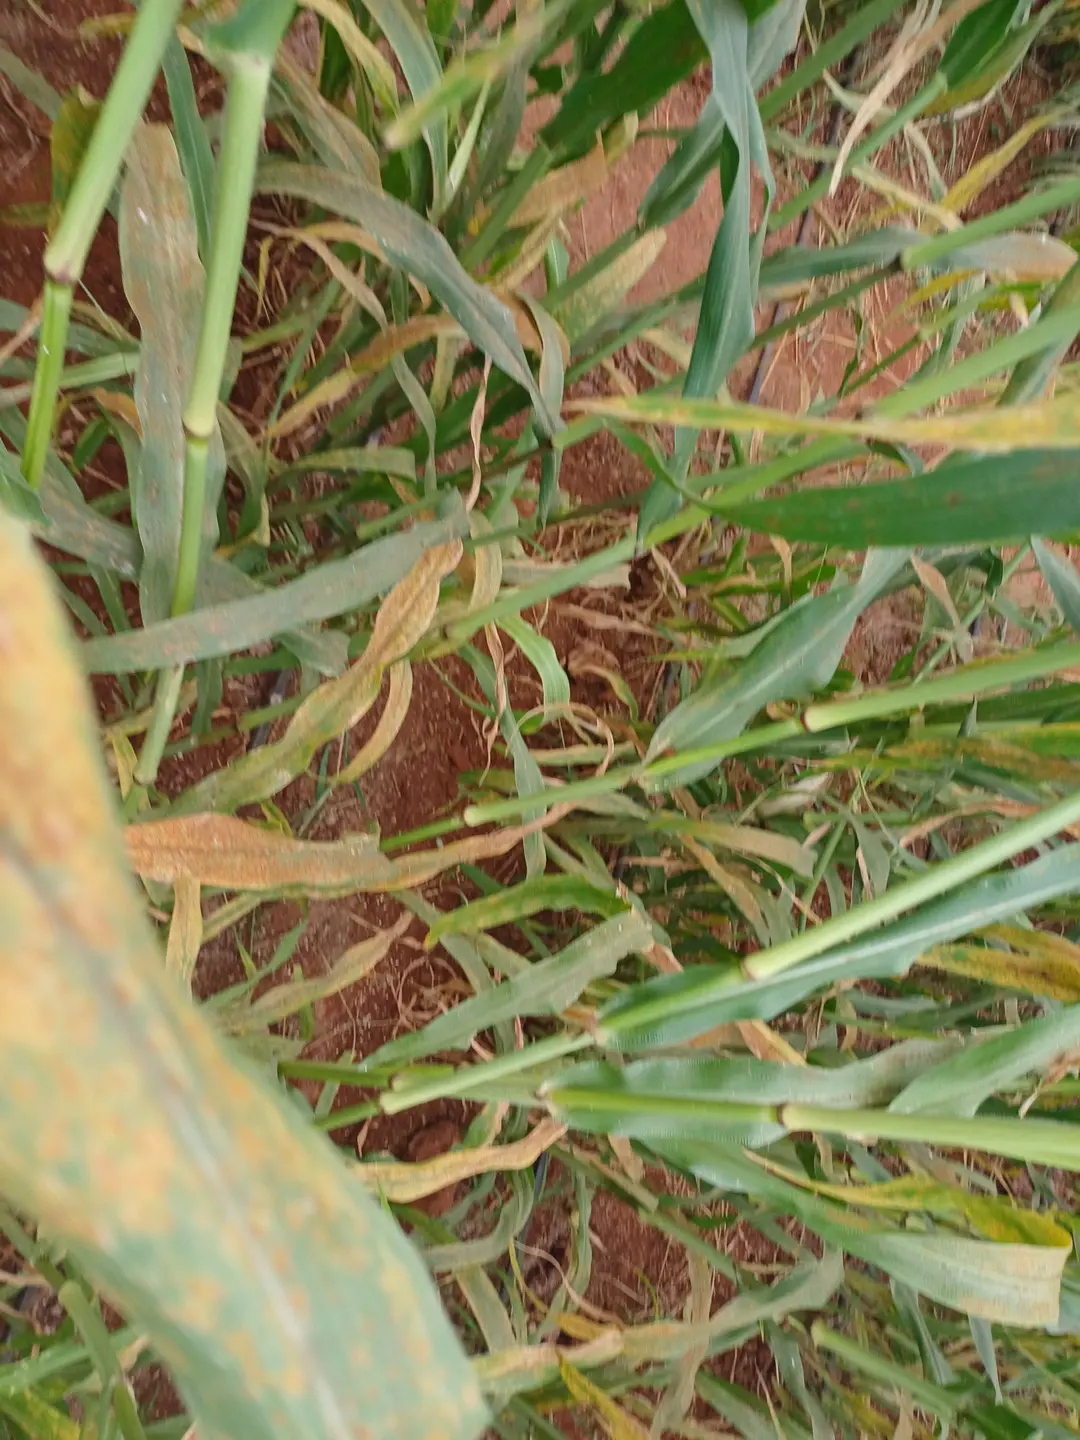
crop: pearl millet
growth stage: filling grain
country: Kenya
